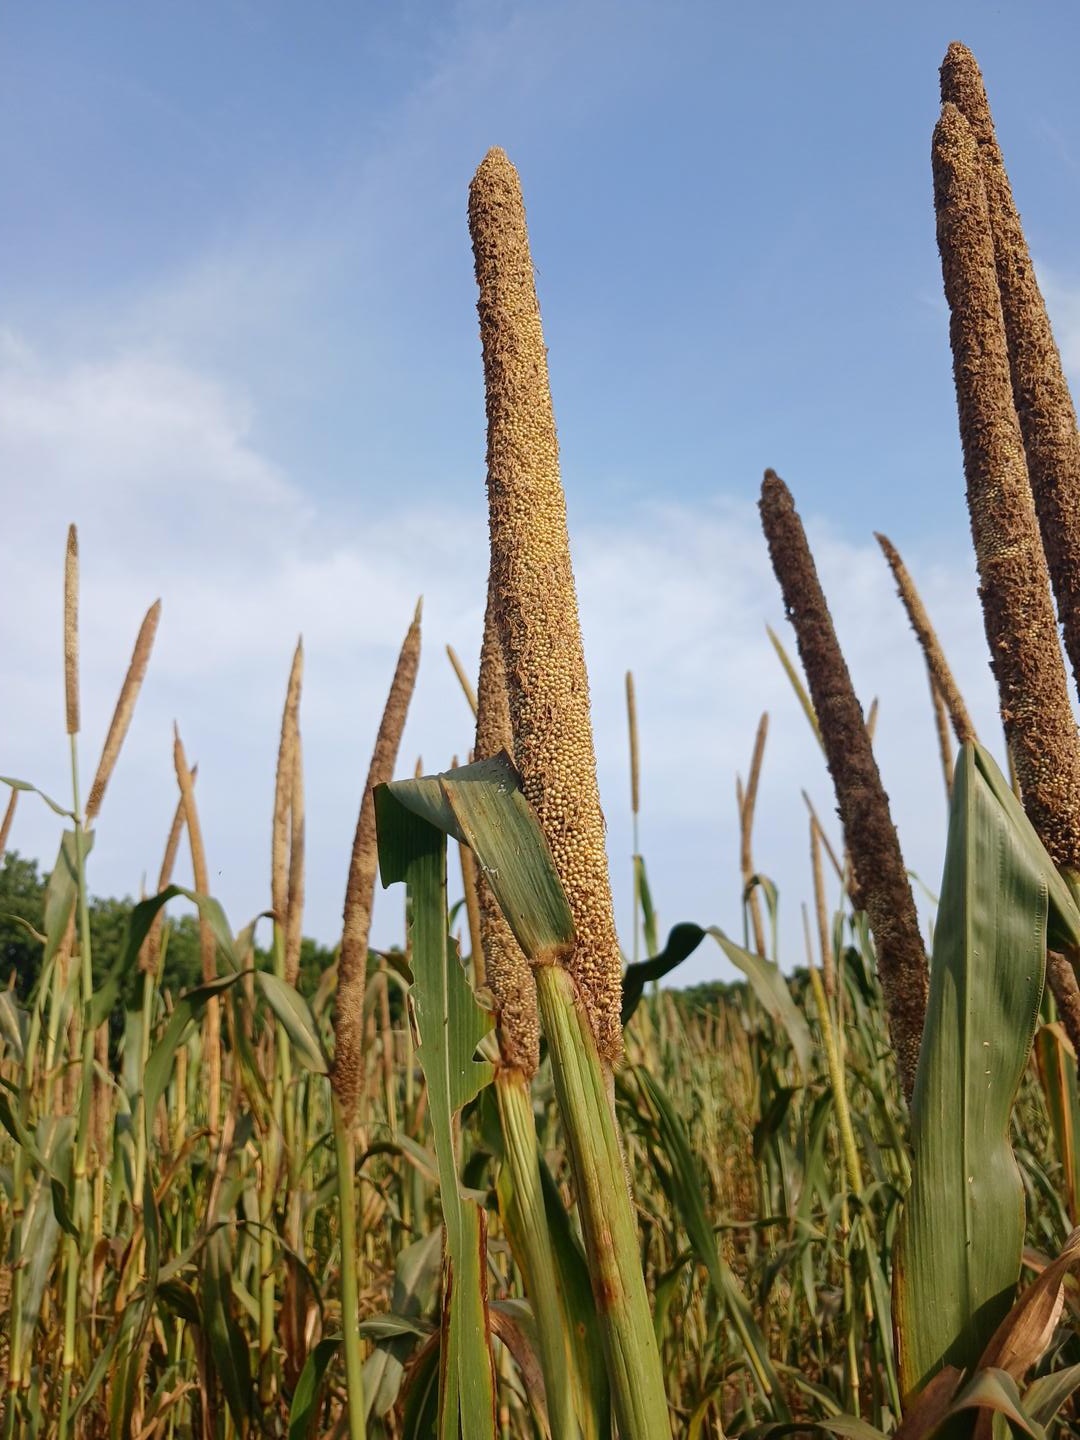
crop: pearl millet
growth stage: maturity
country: Senegal
